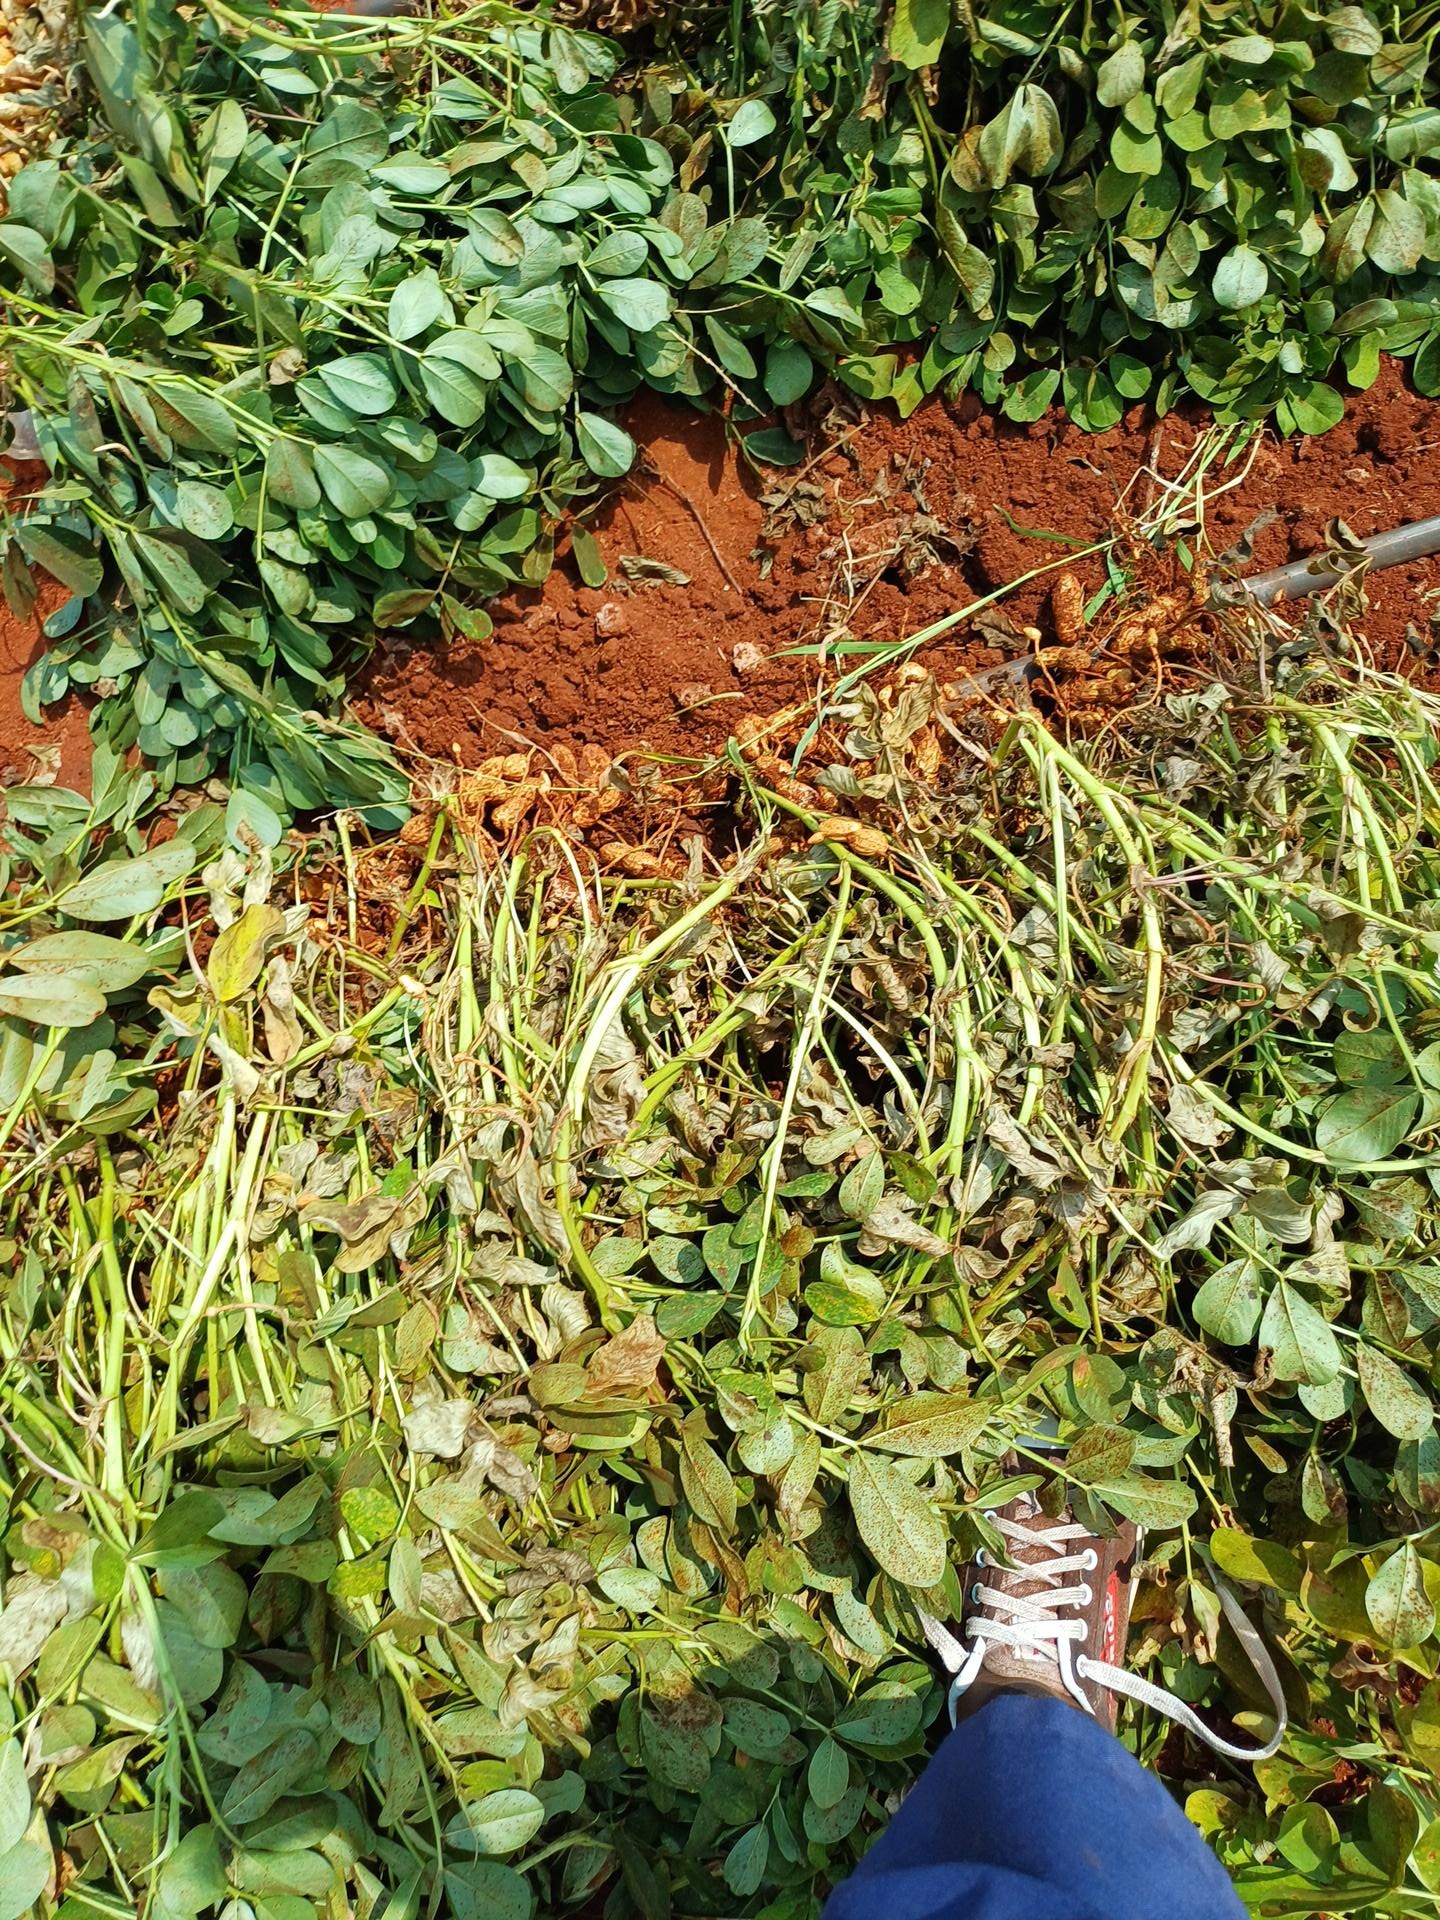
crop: groundnut
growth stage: harvest
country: Kenya
